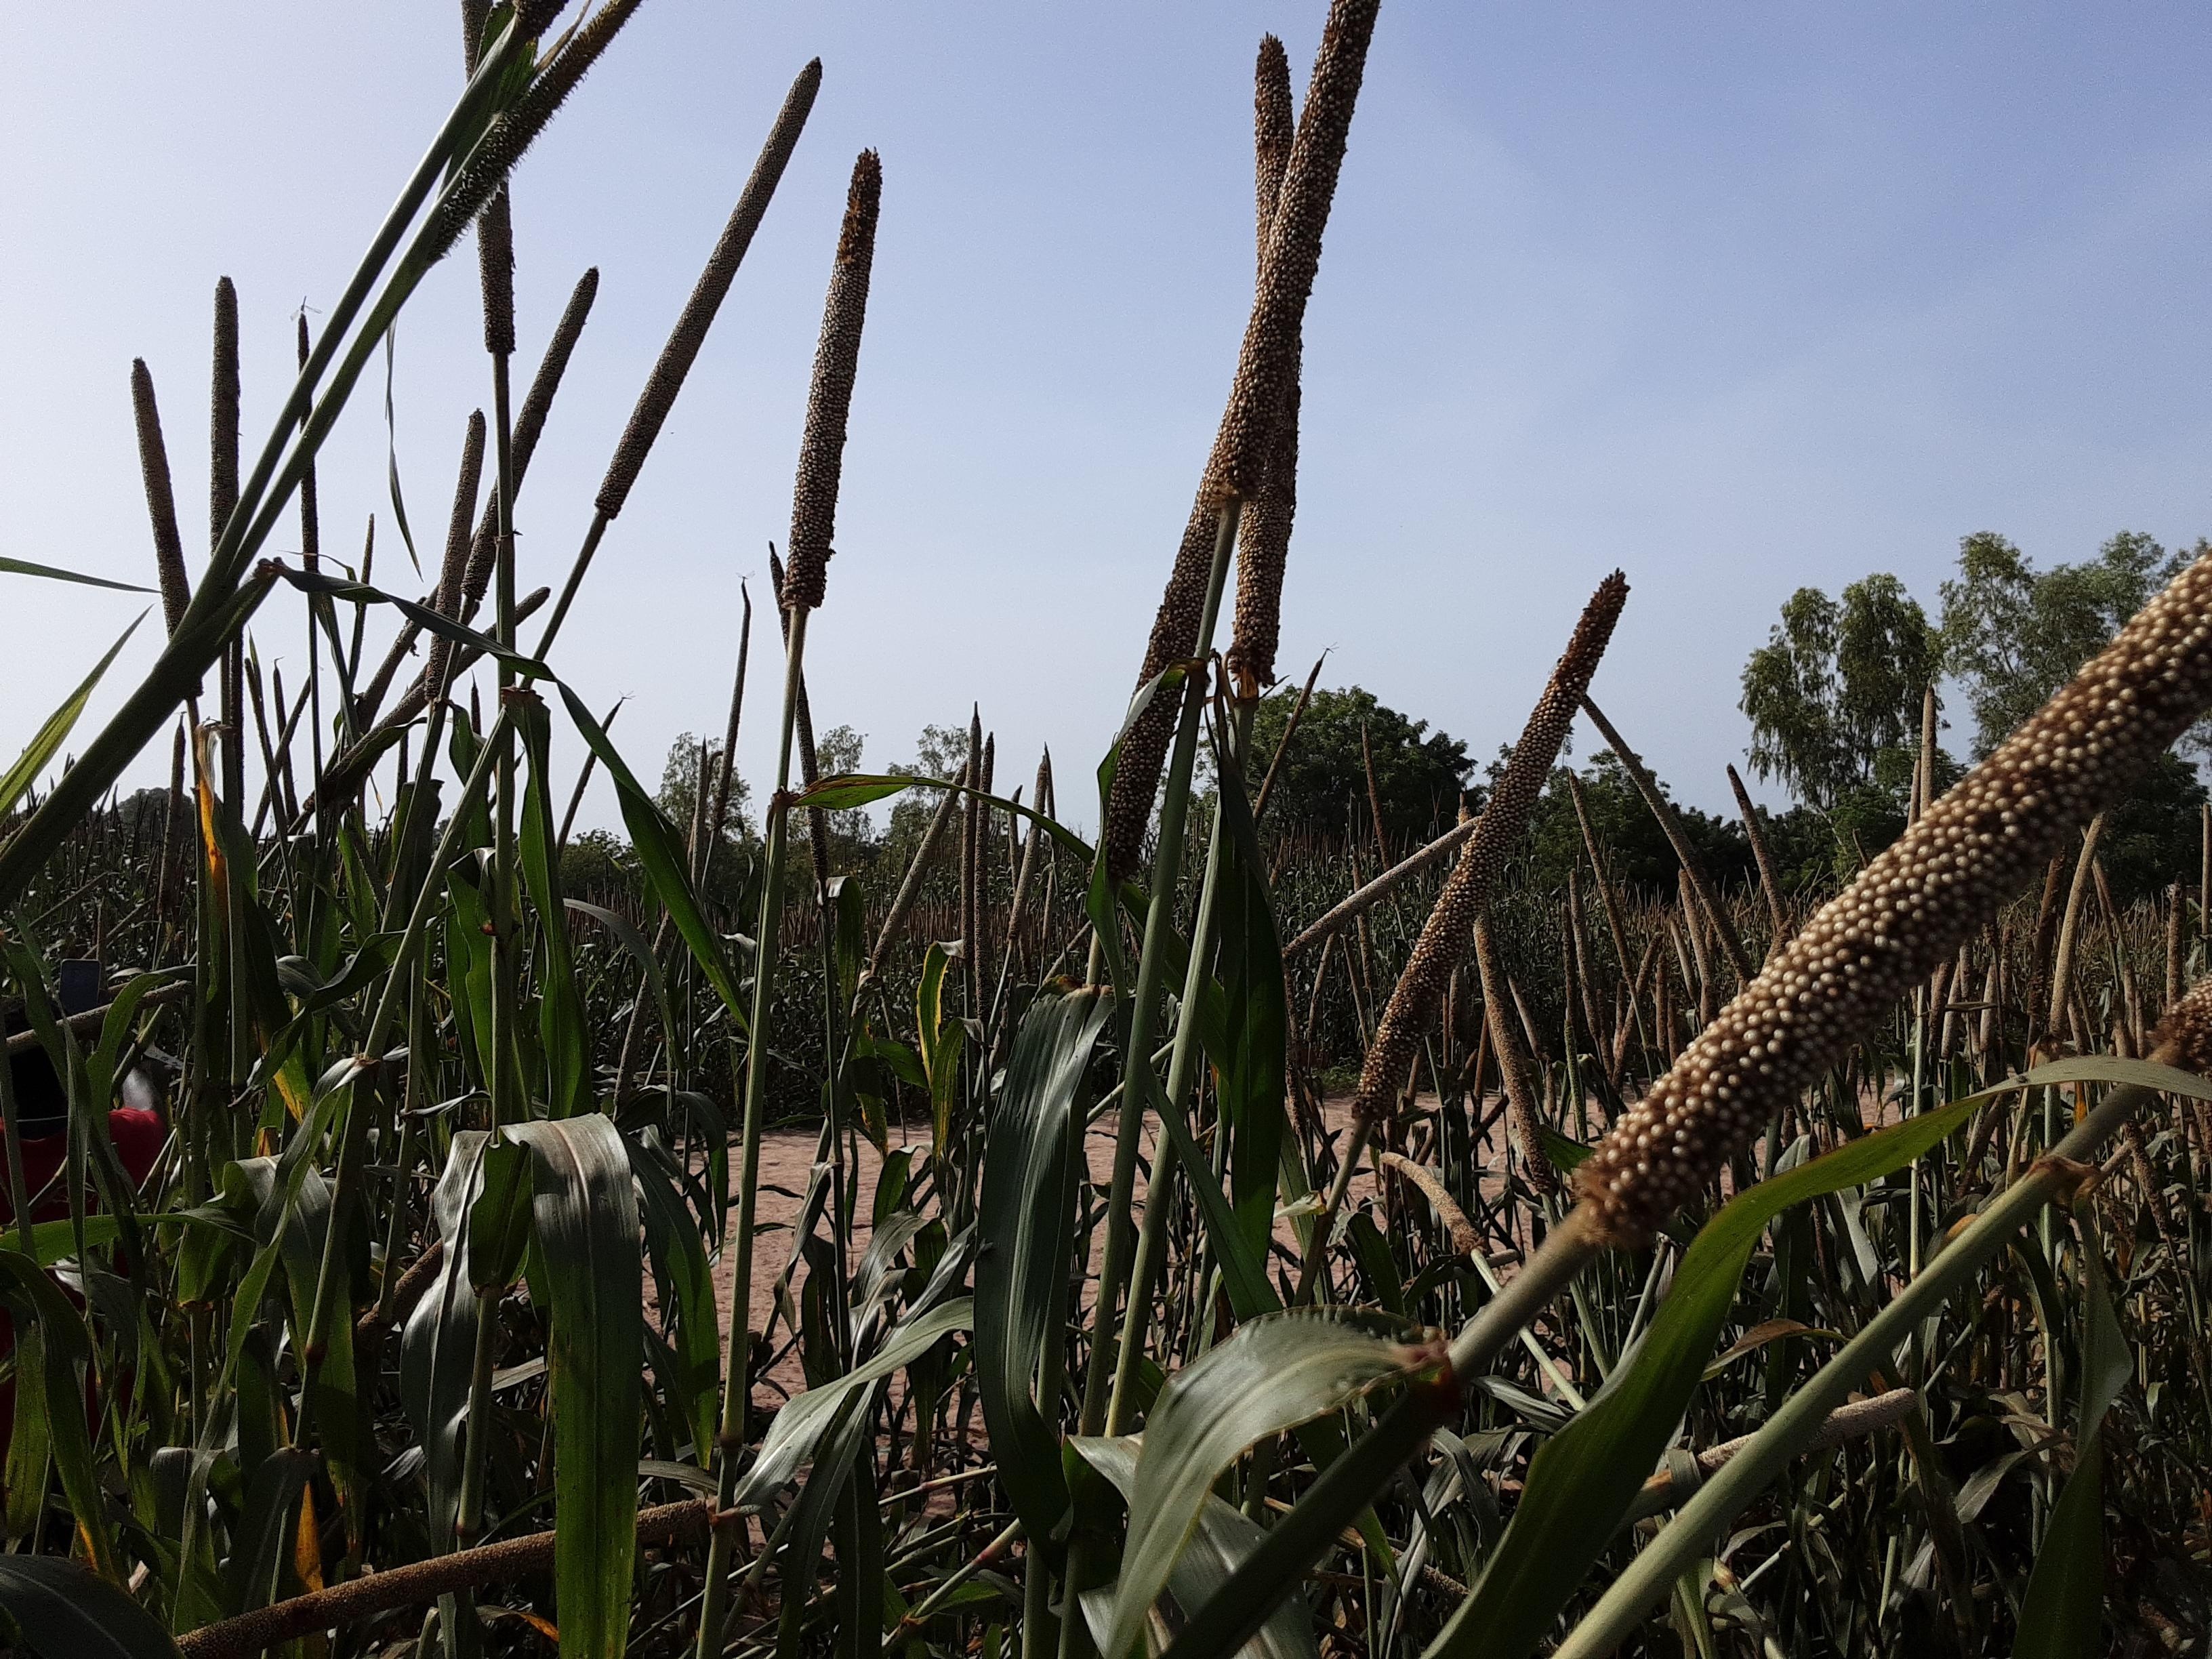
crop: pearl millet
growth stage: filling grain
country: Senegal
